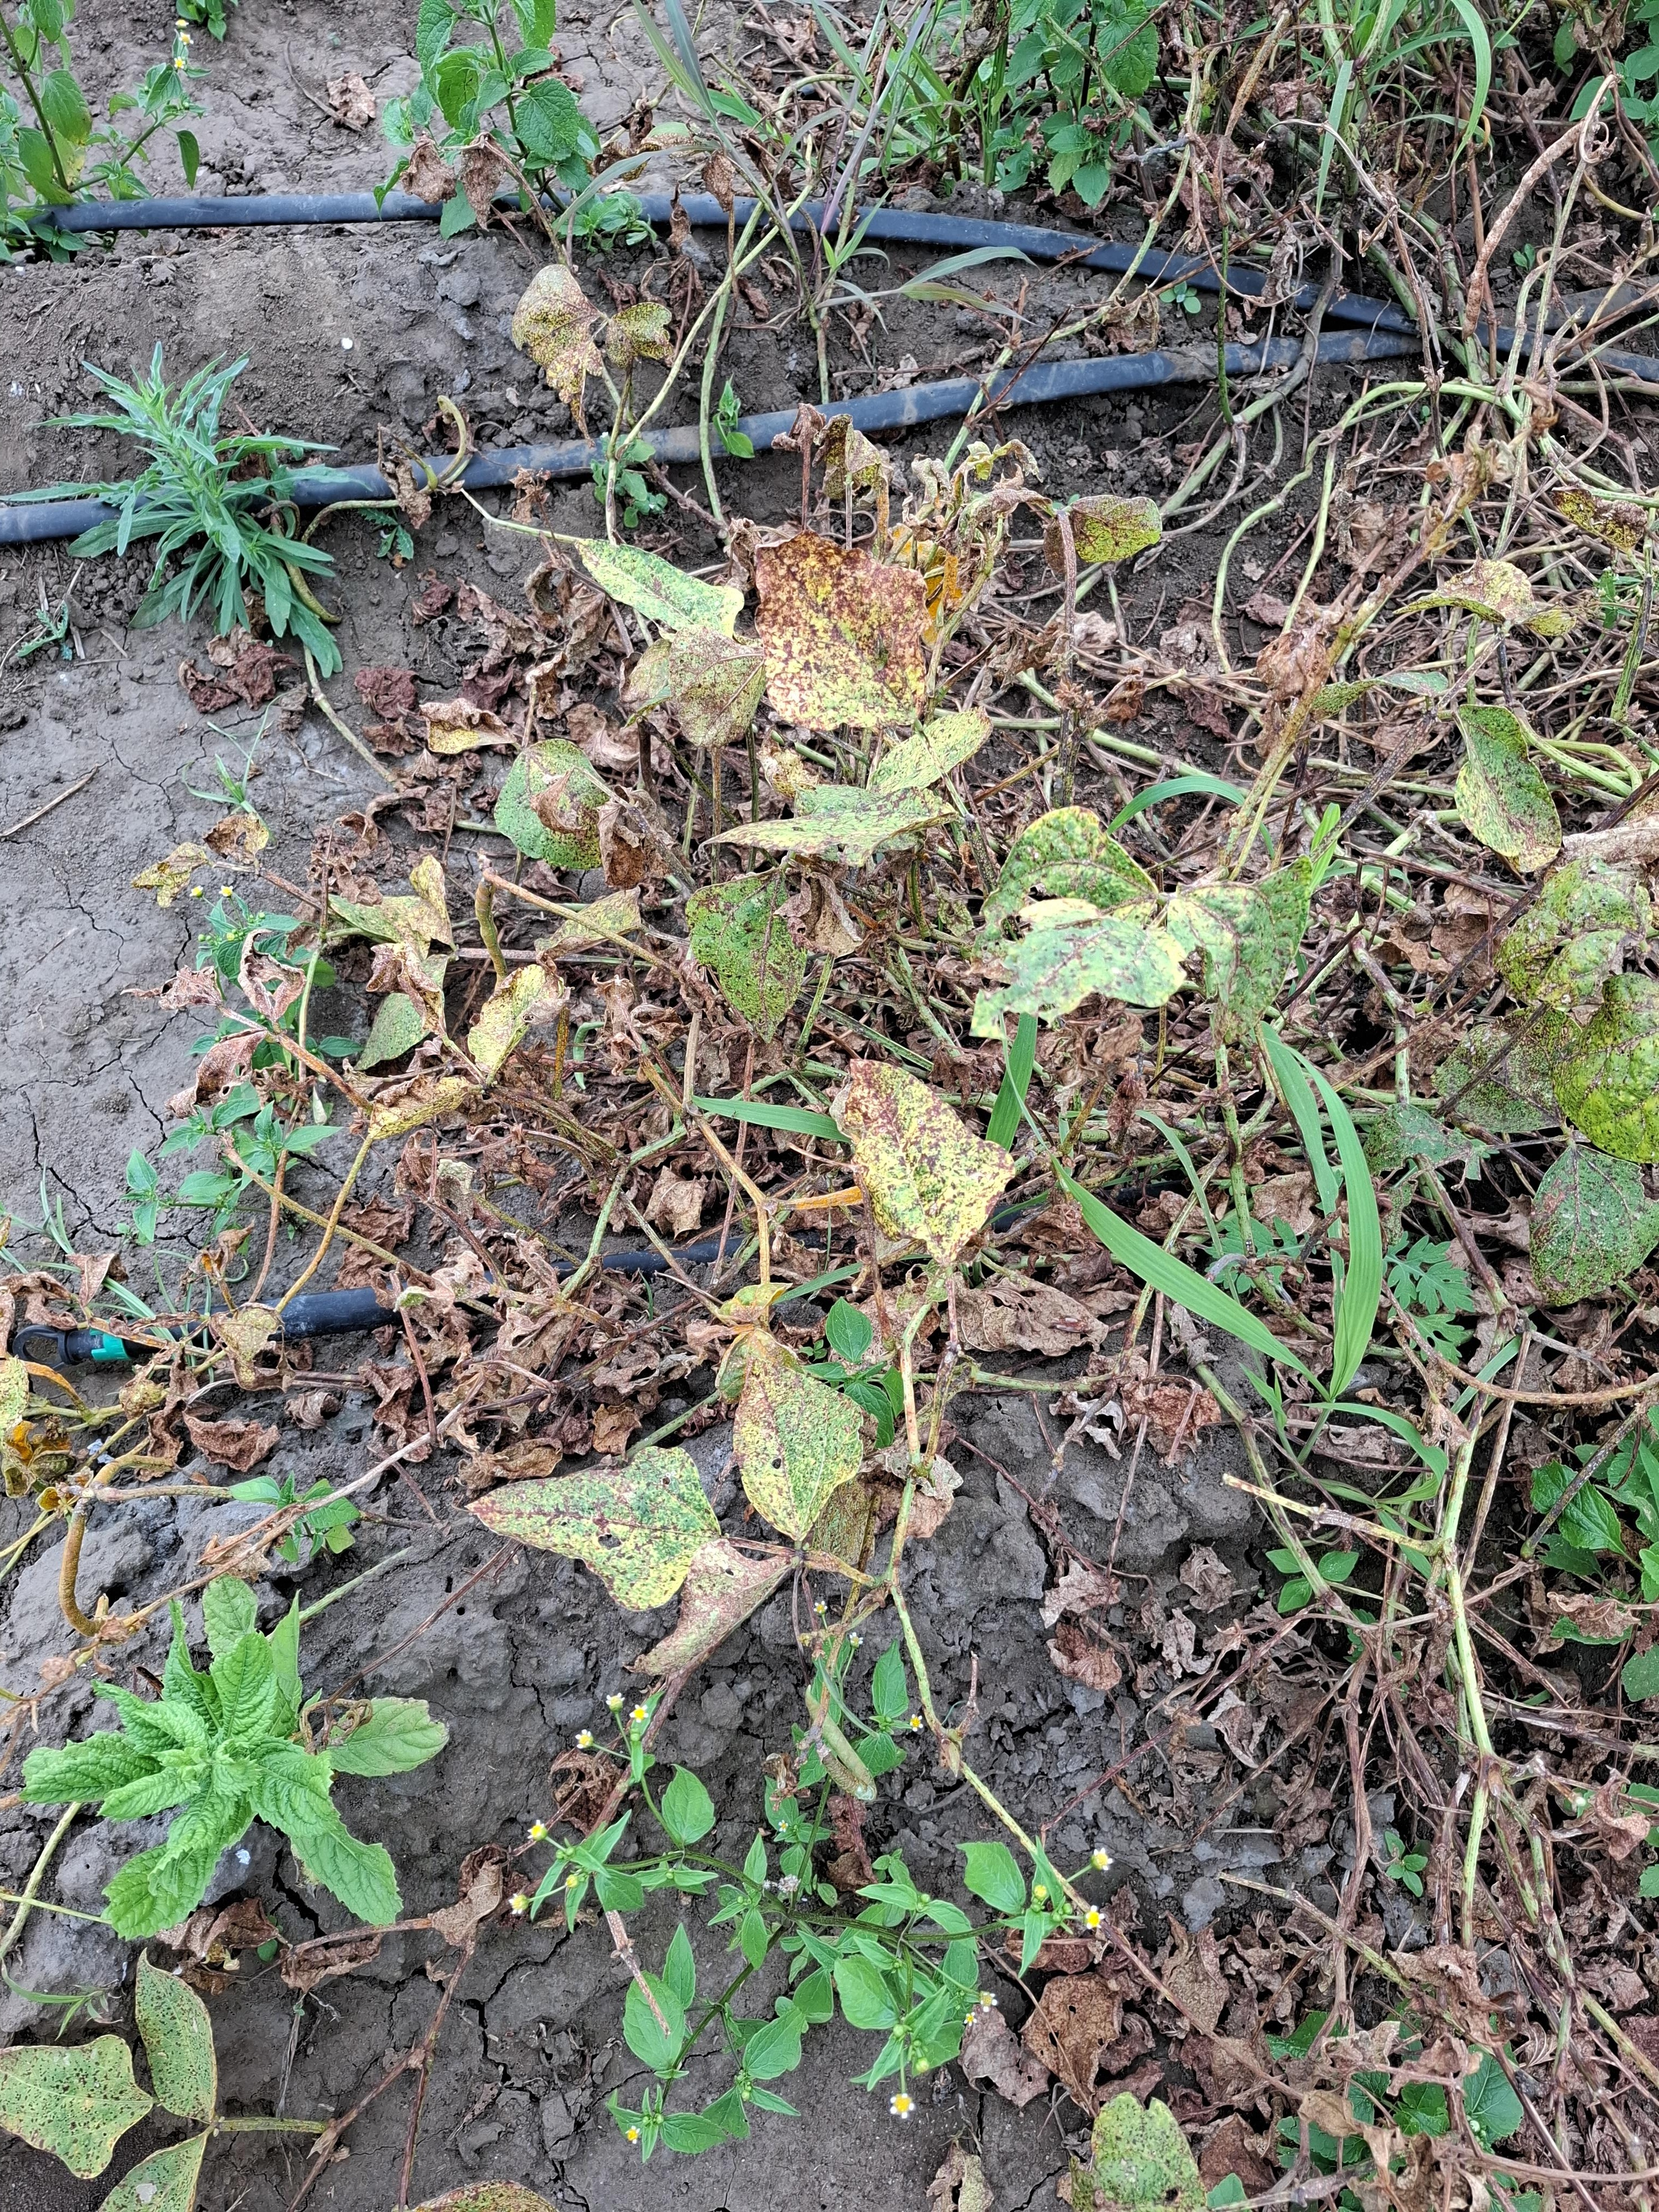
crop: cowpea
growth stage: development pod
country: Tanzania
